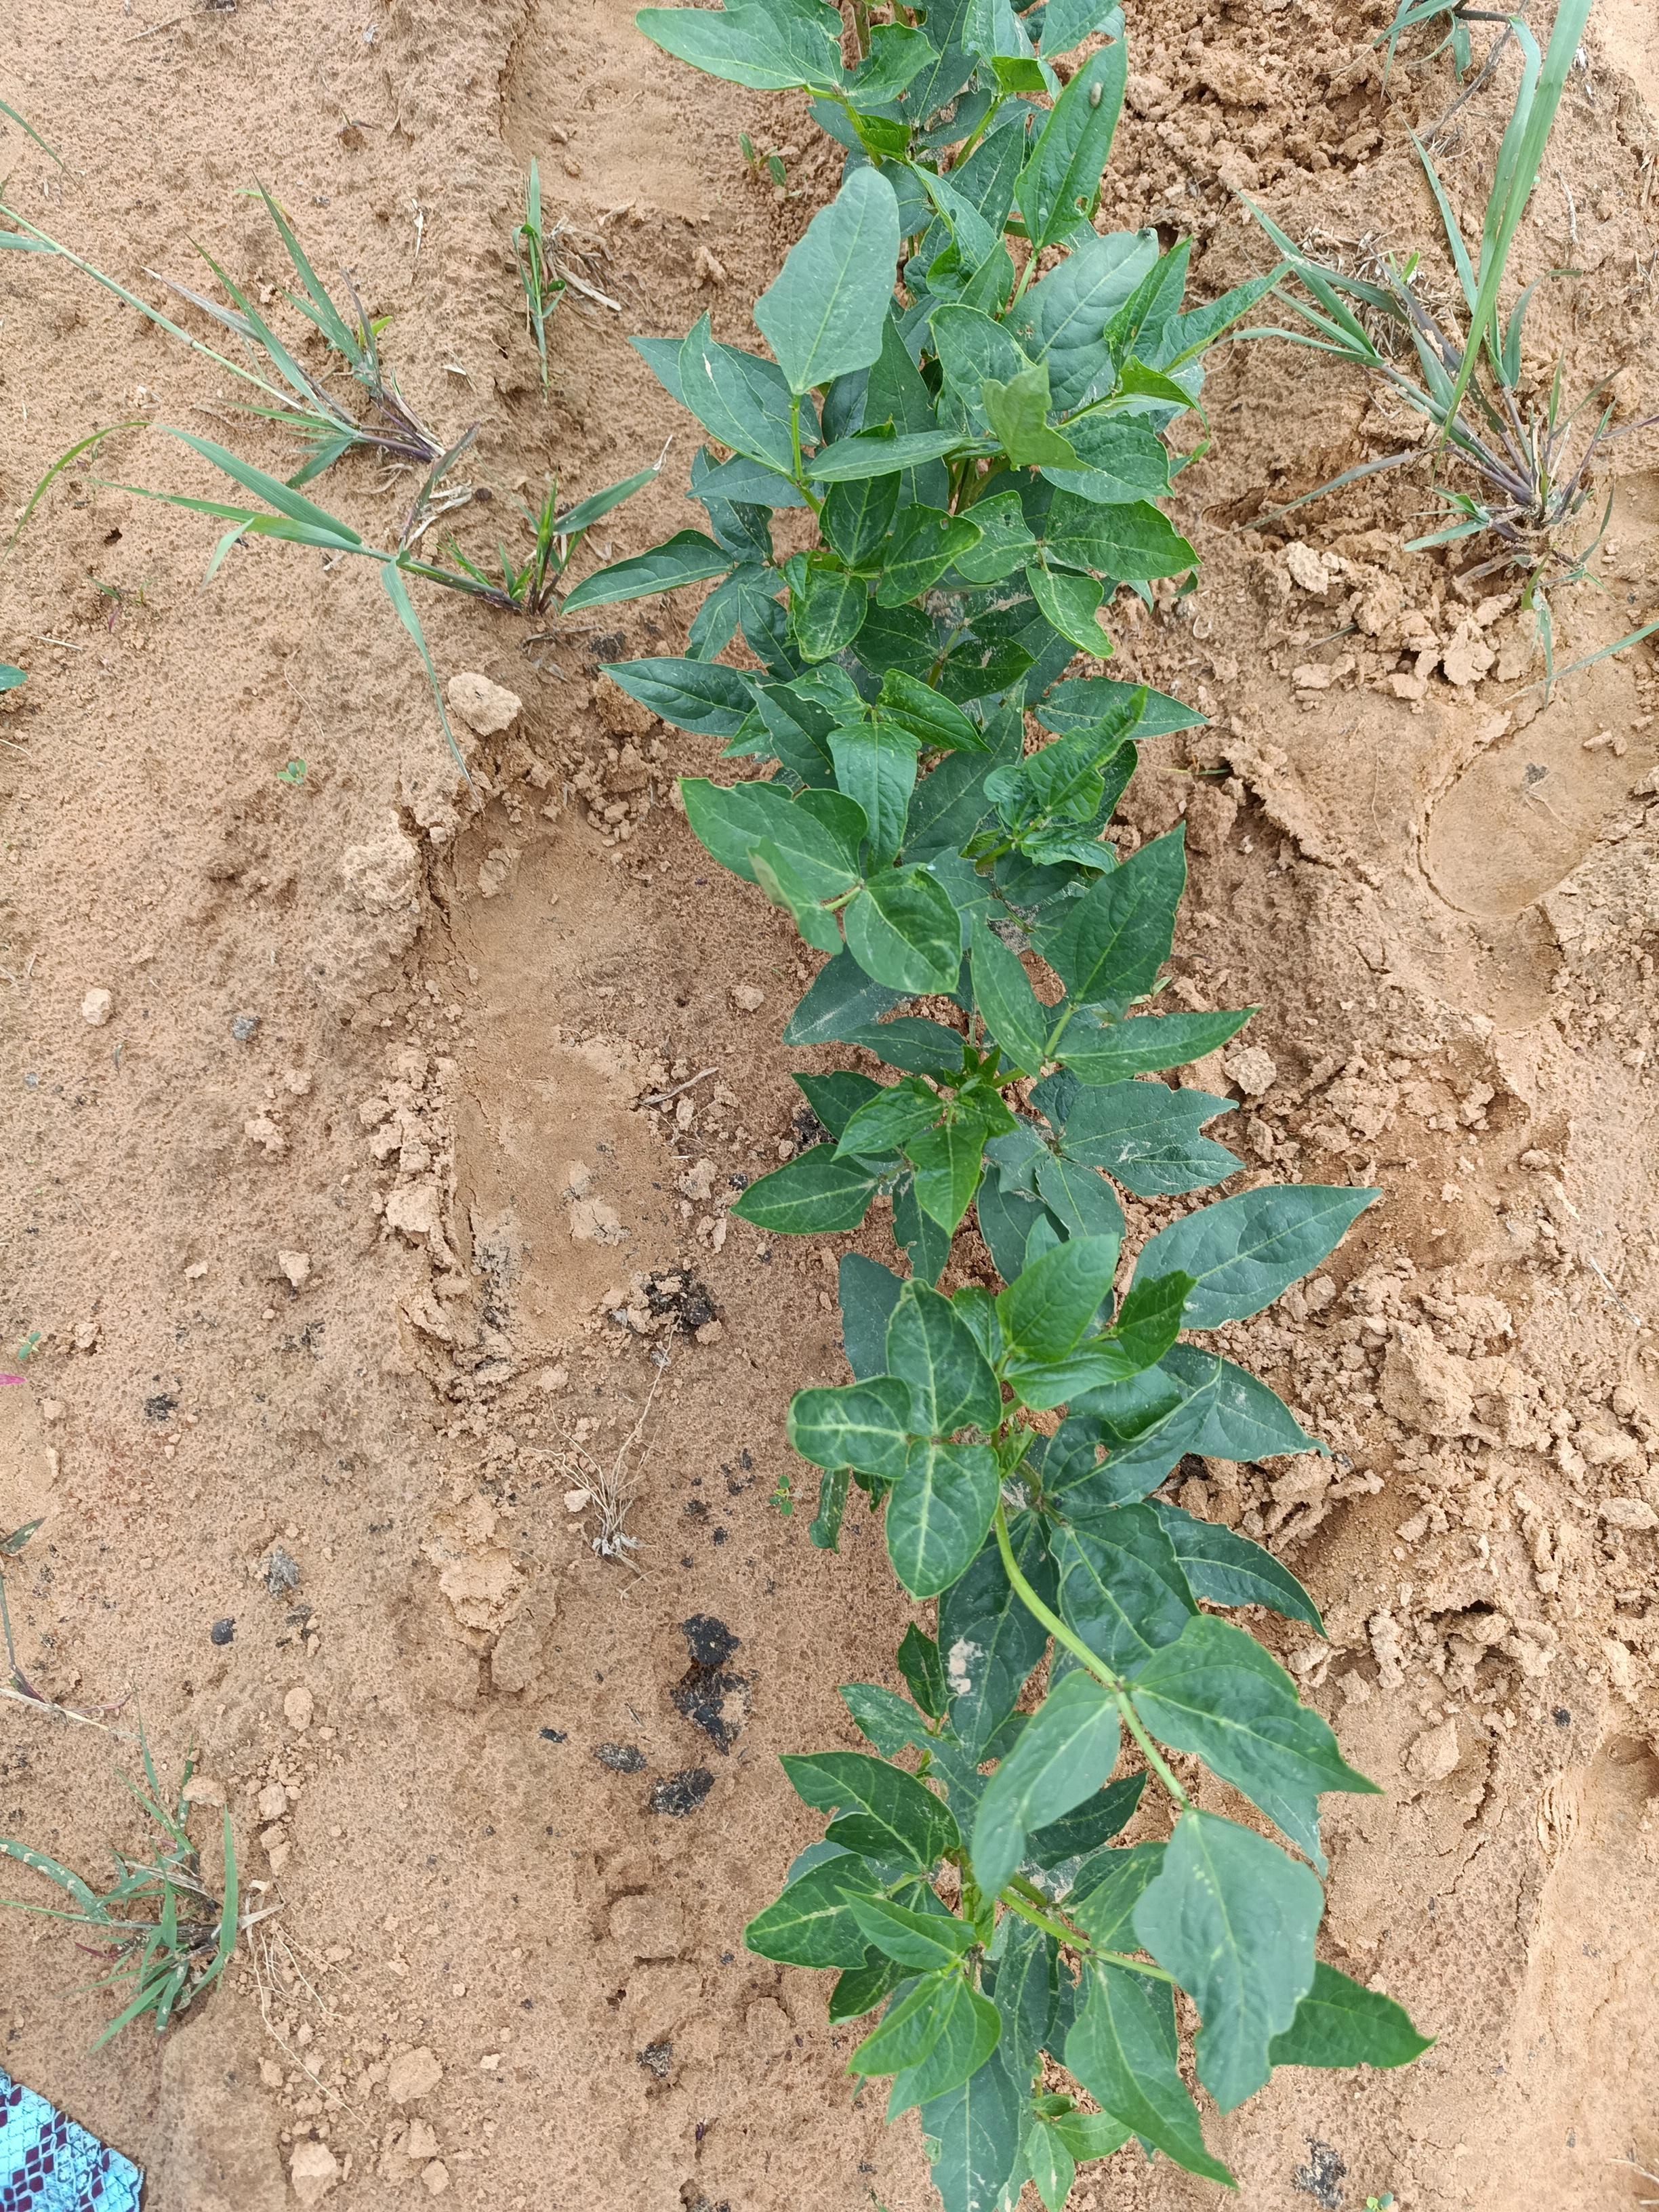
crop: cowpea
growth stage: emergence
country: Nigeria
